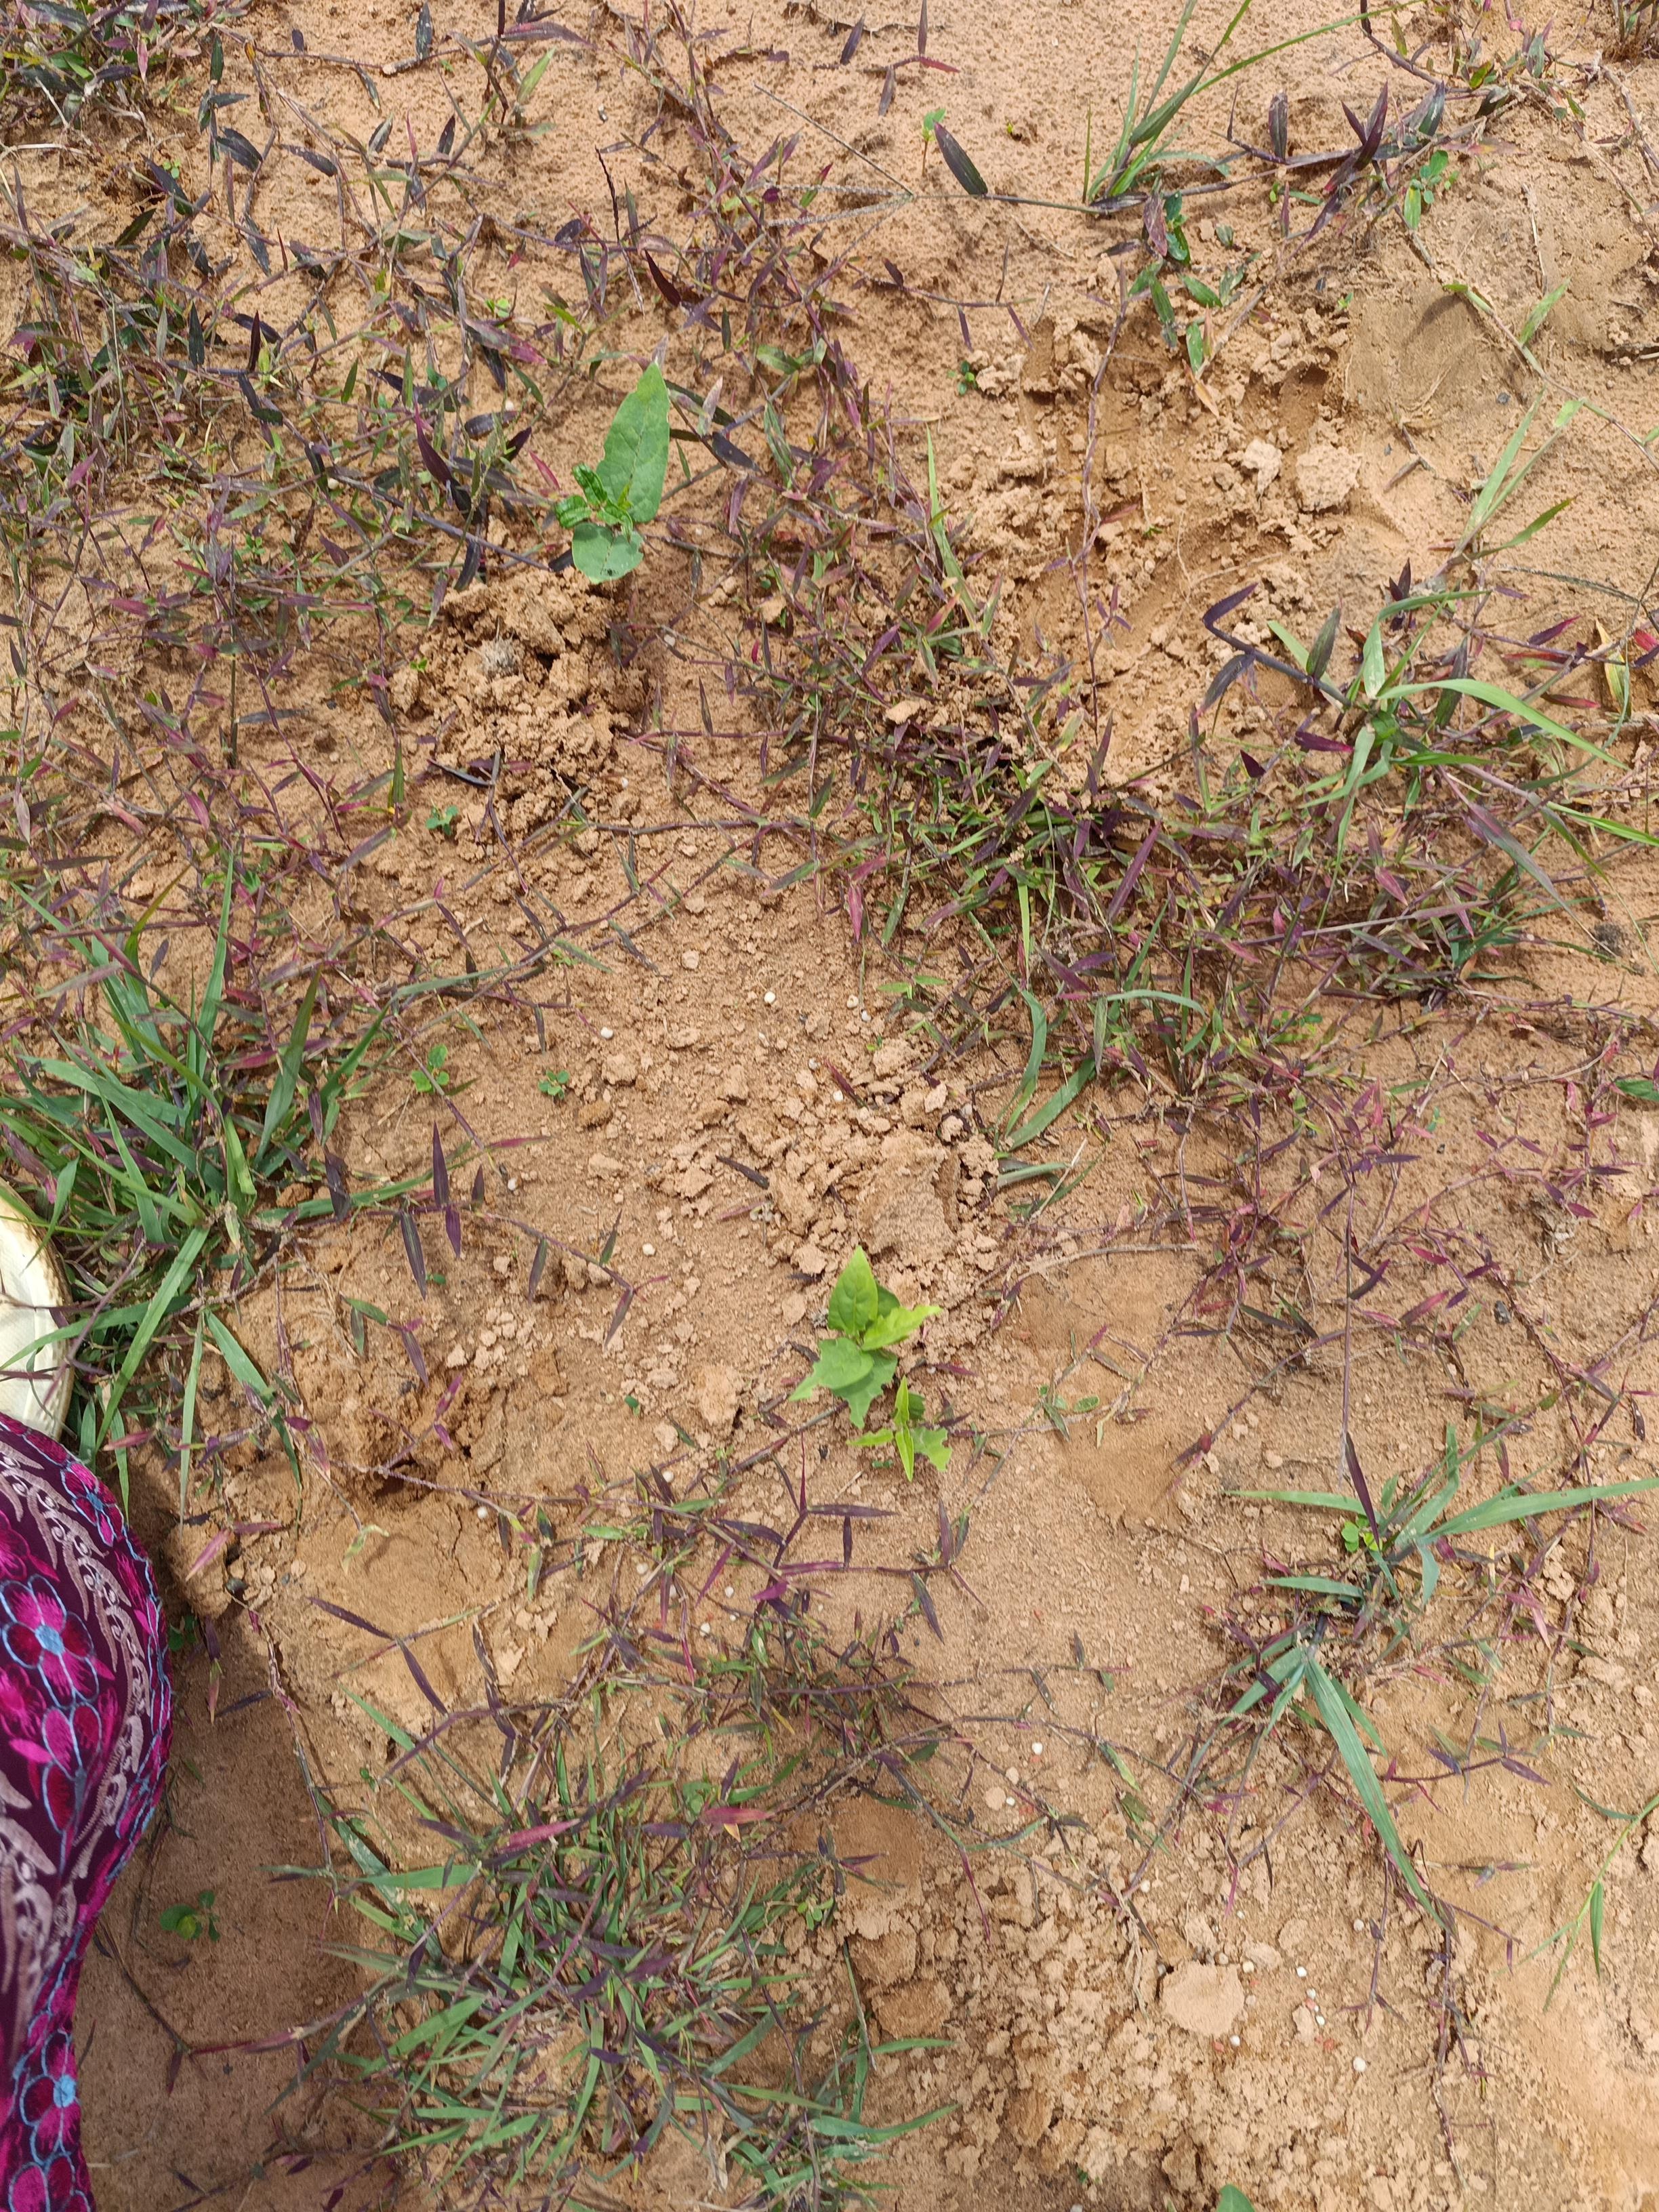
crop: cowpea
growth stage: emergence
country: Nigeria
